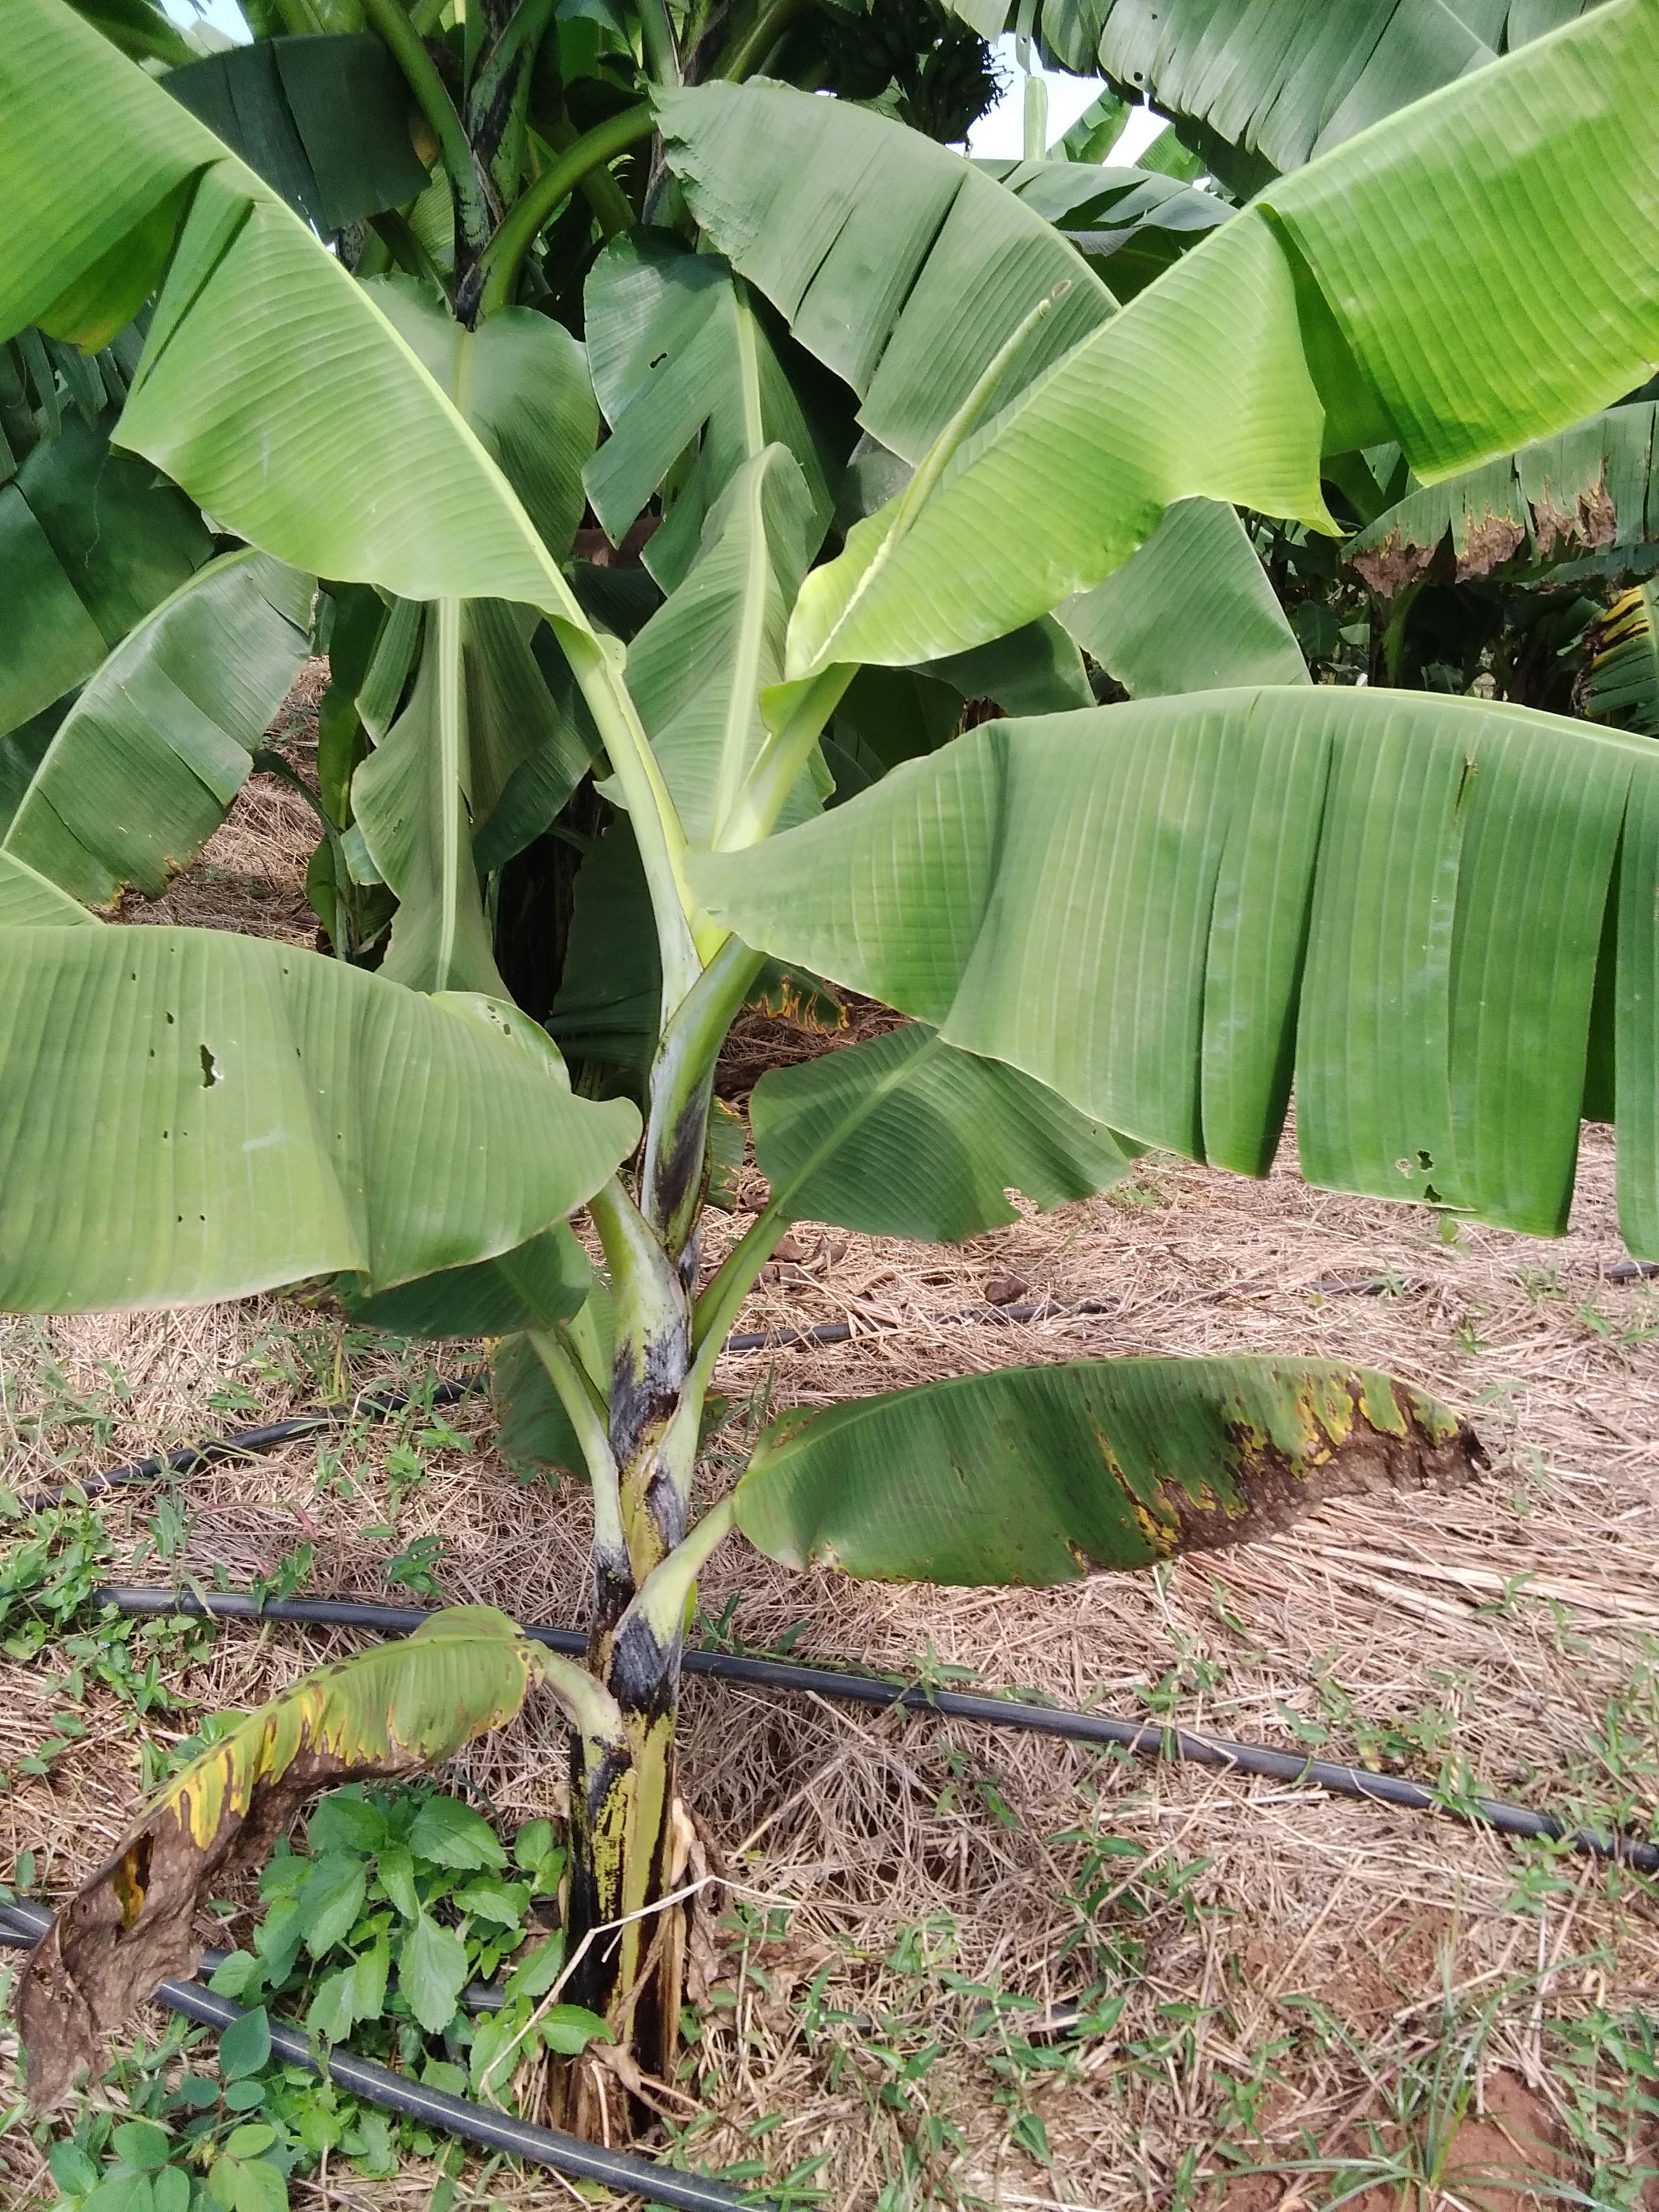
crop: banana
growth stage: vegetative
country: Tanzania
